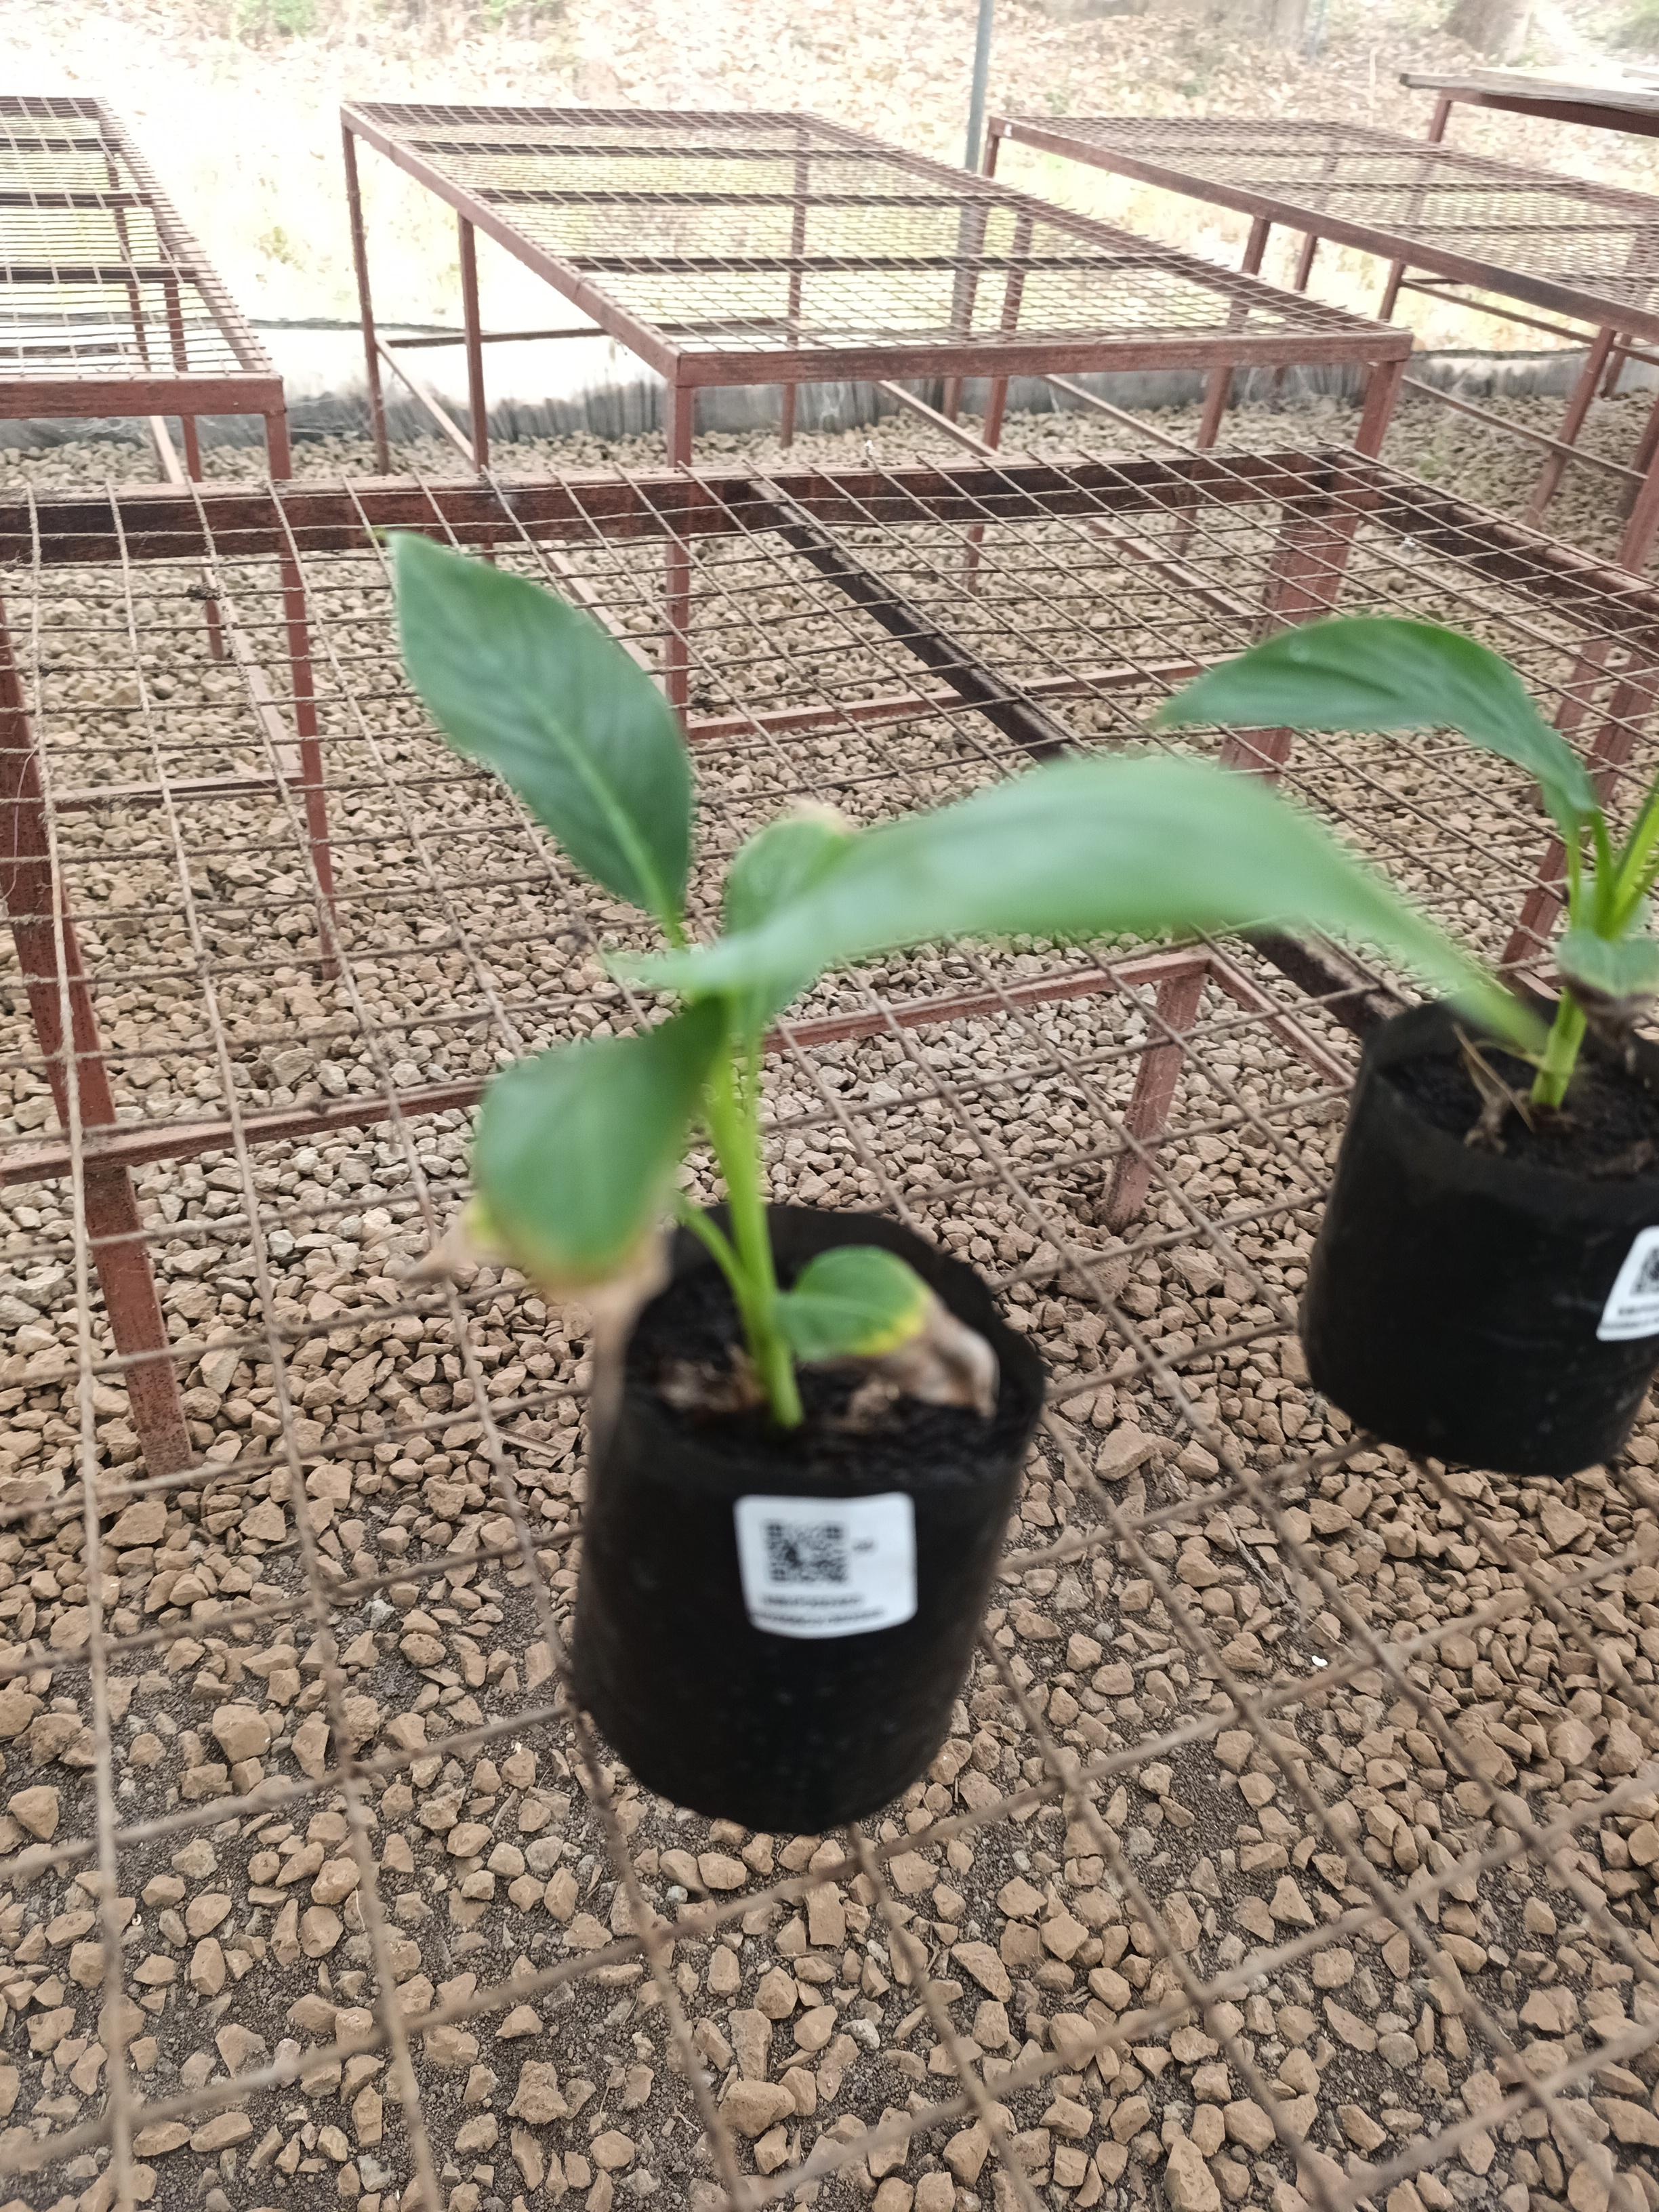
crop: banana
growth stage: vegetative
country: Tanzania
